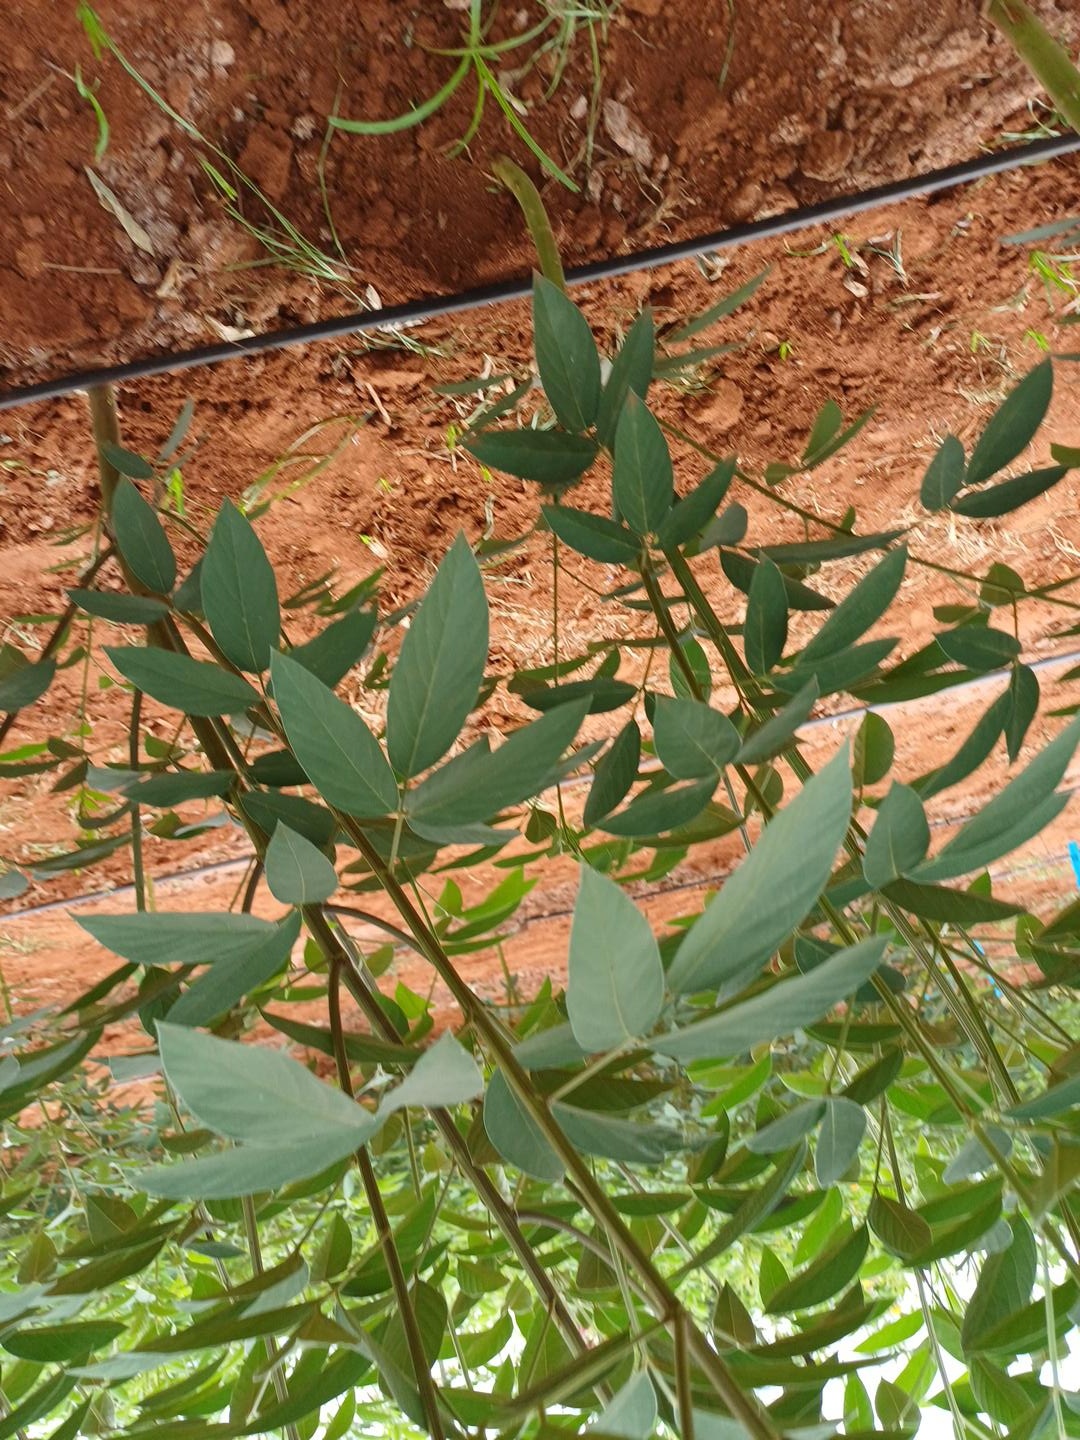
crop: pigeonpea
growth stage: development pod
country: Kenya
